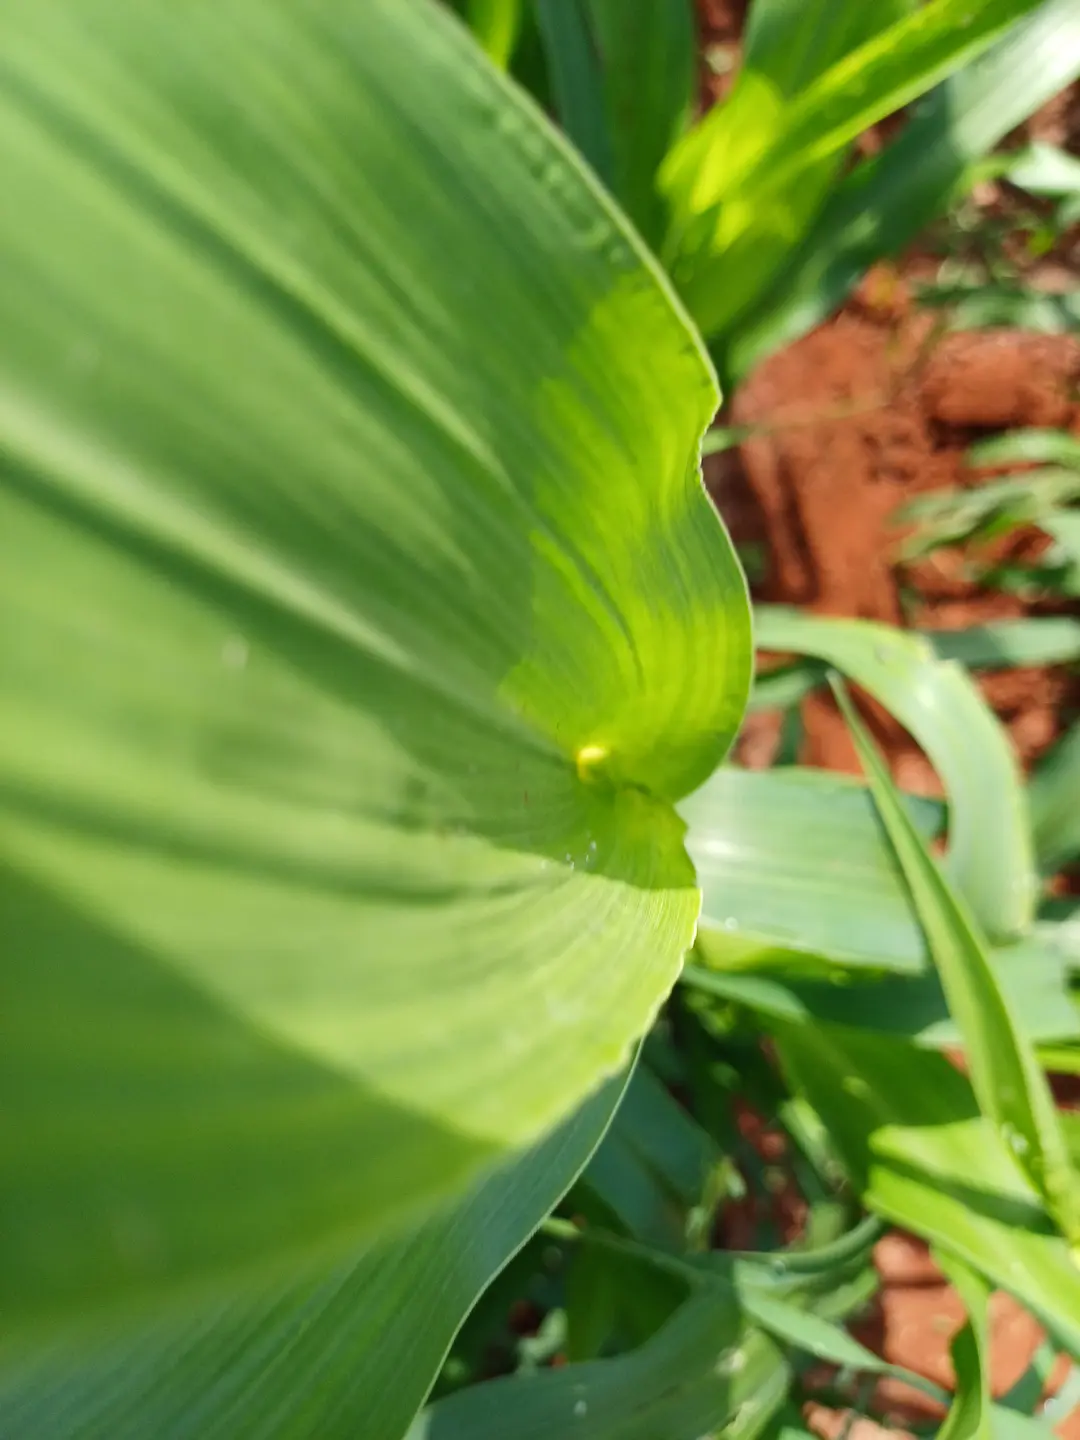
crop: pearl millet
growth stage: flowering
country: Kenya
